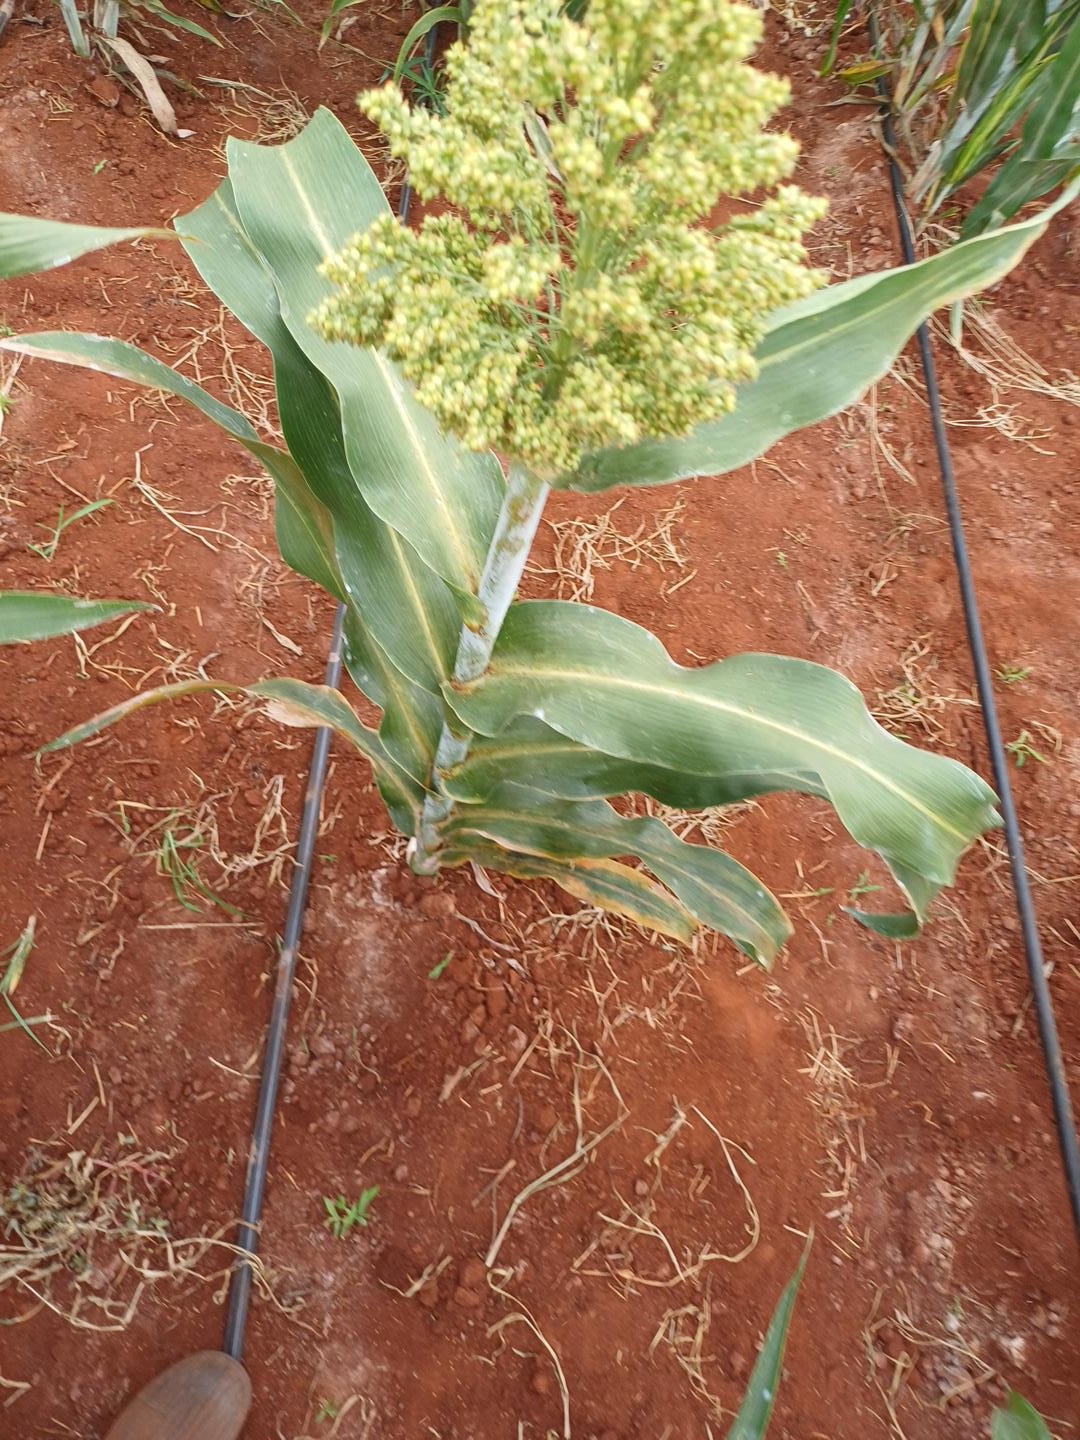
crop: sorghum
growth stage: filling grain
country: Kenya
